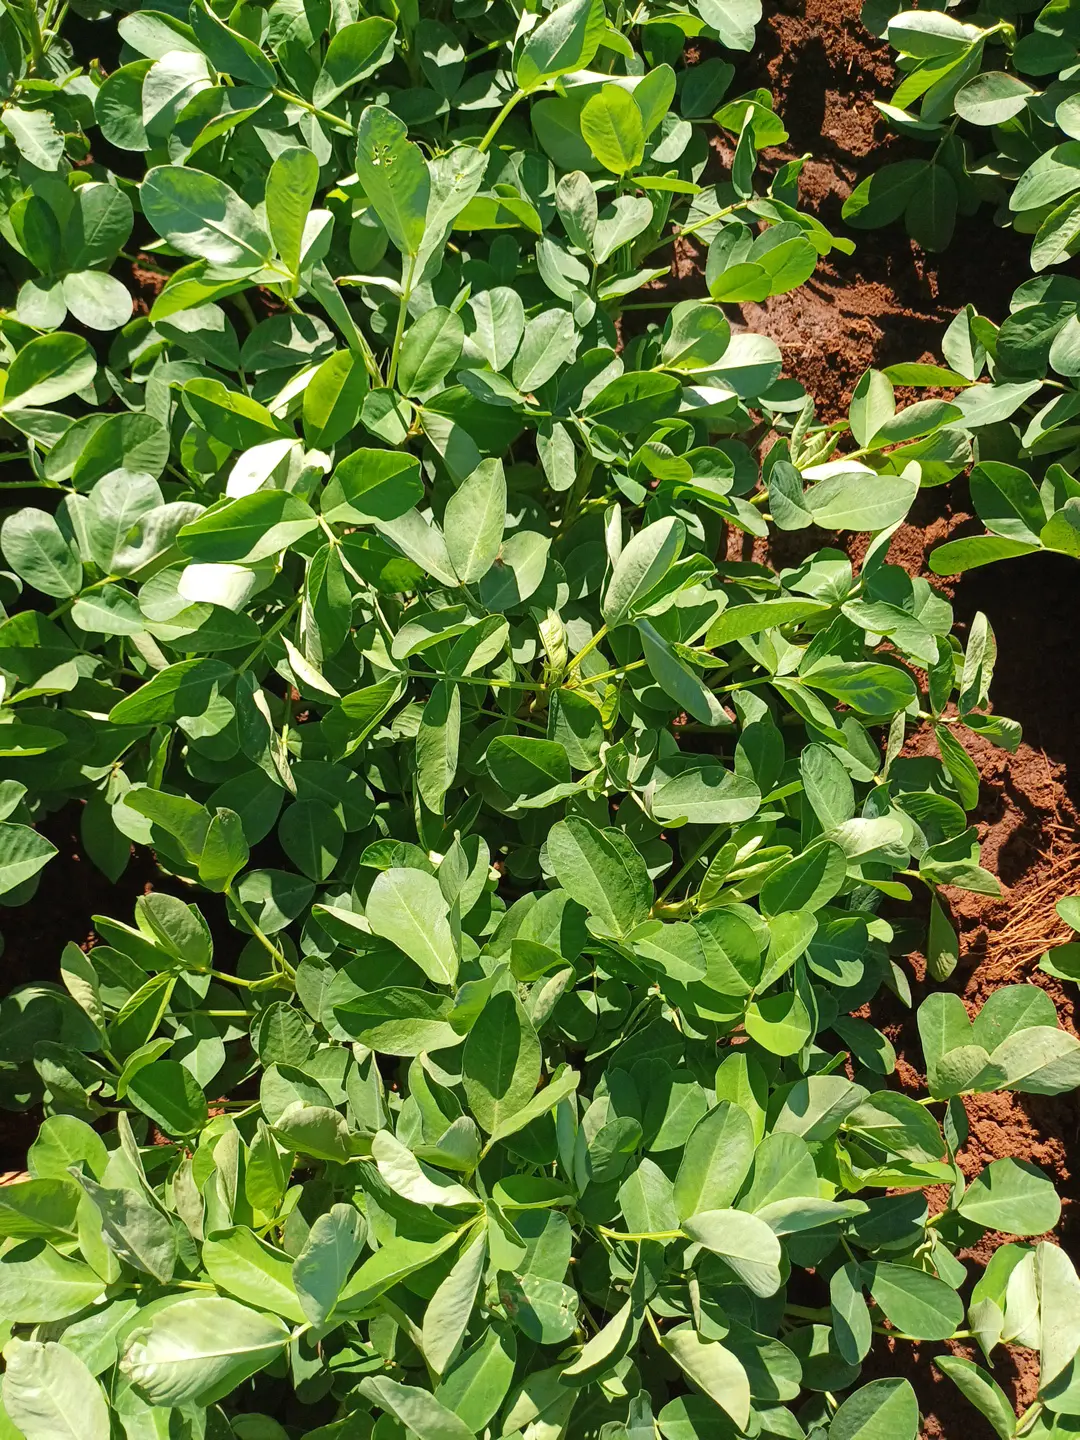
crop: groundnut
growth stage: flowering
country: Kenya
